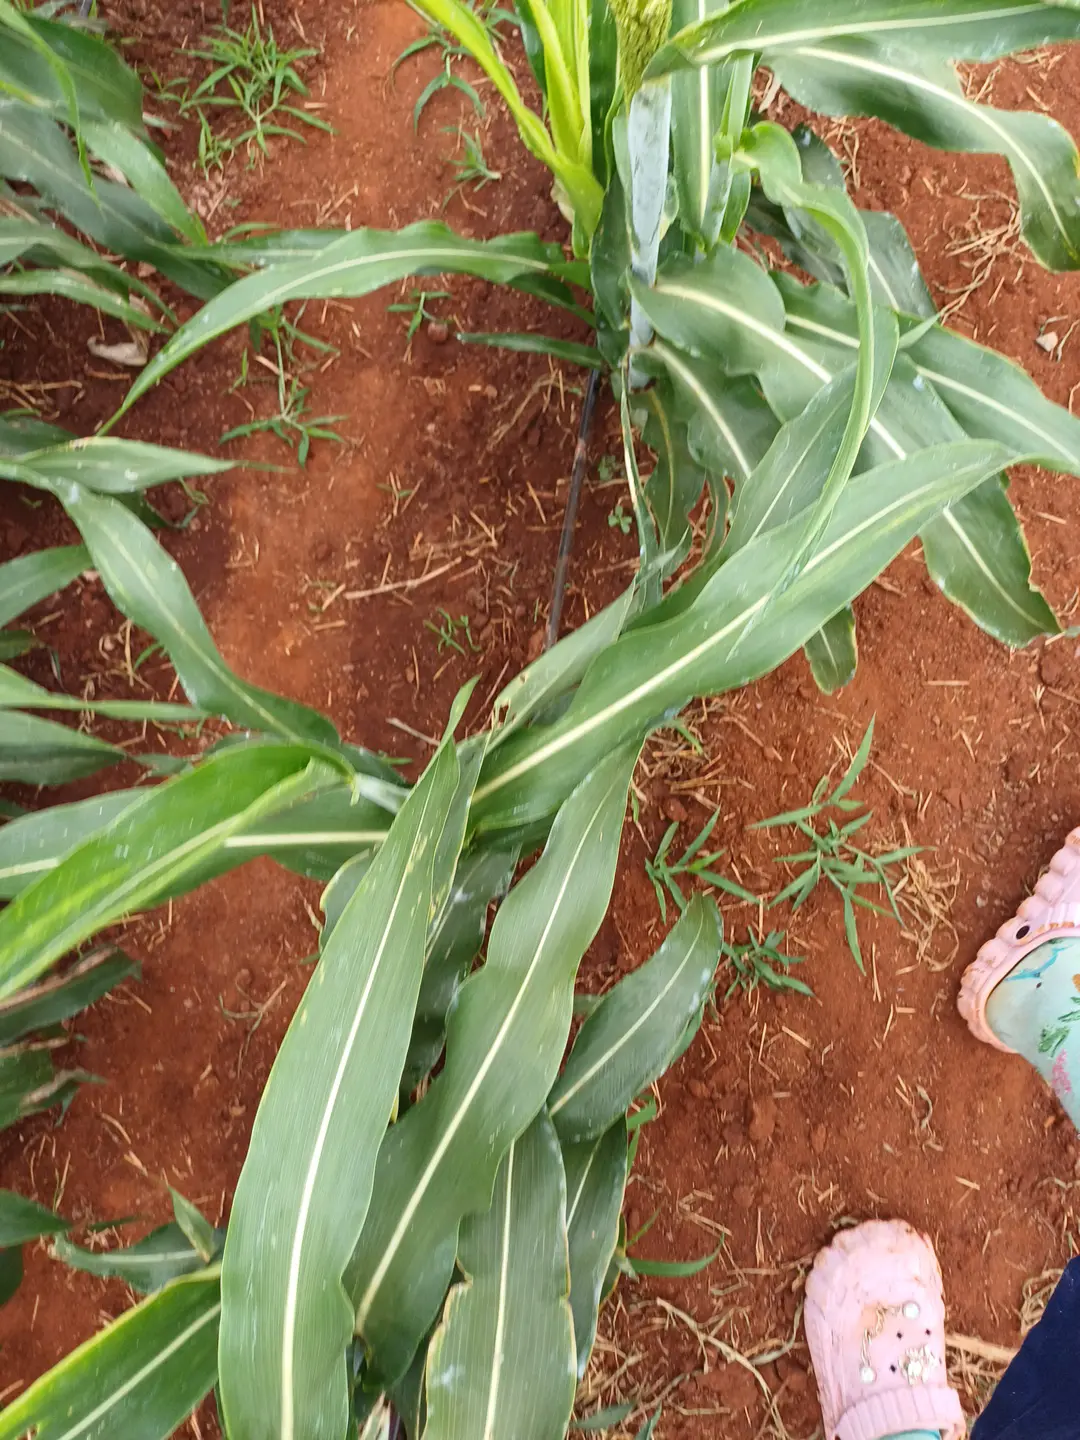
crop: sorghum
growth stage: heading tuber
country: Kenya
